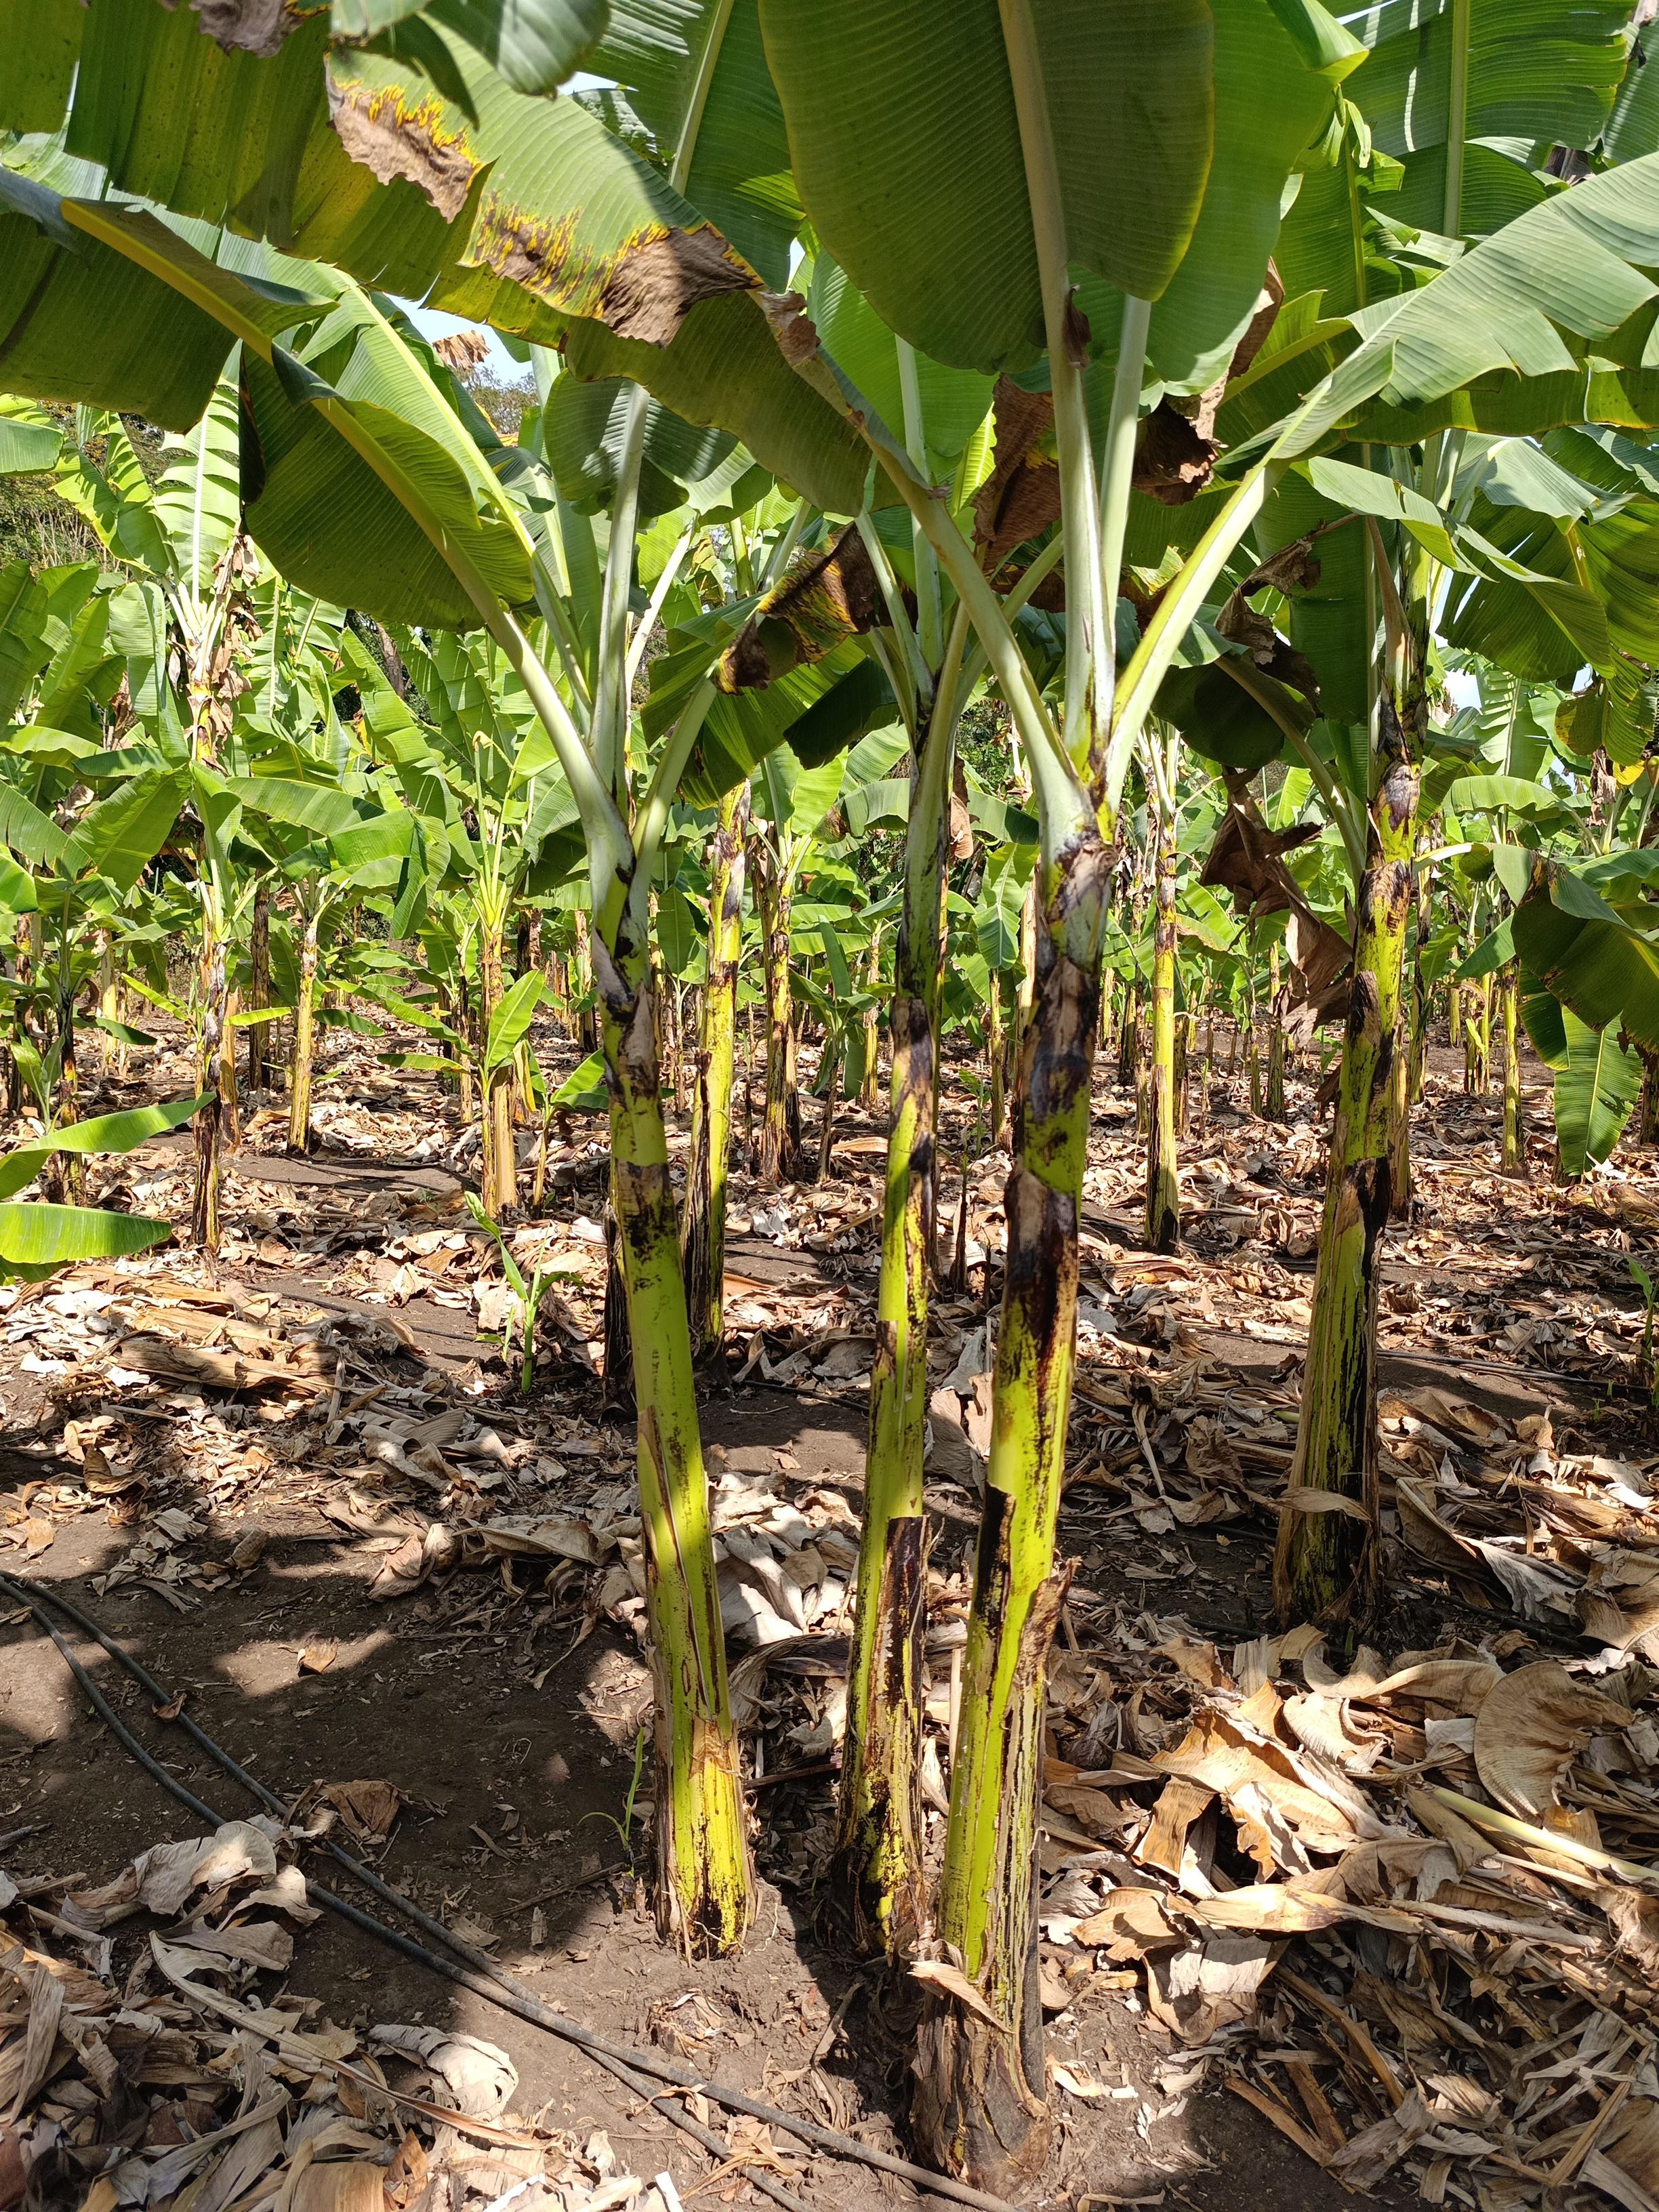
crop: banana
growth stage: vegetative
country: Tanzania
